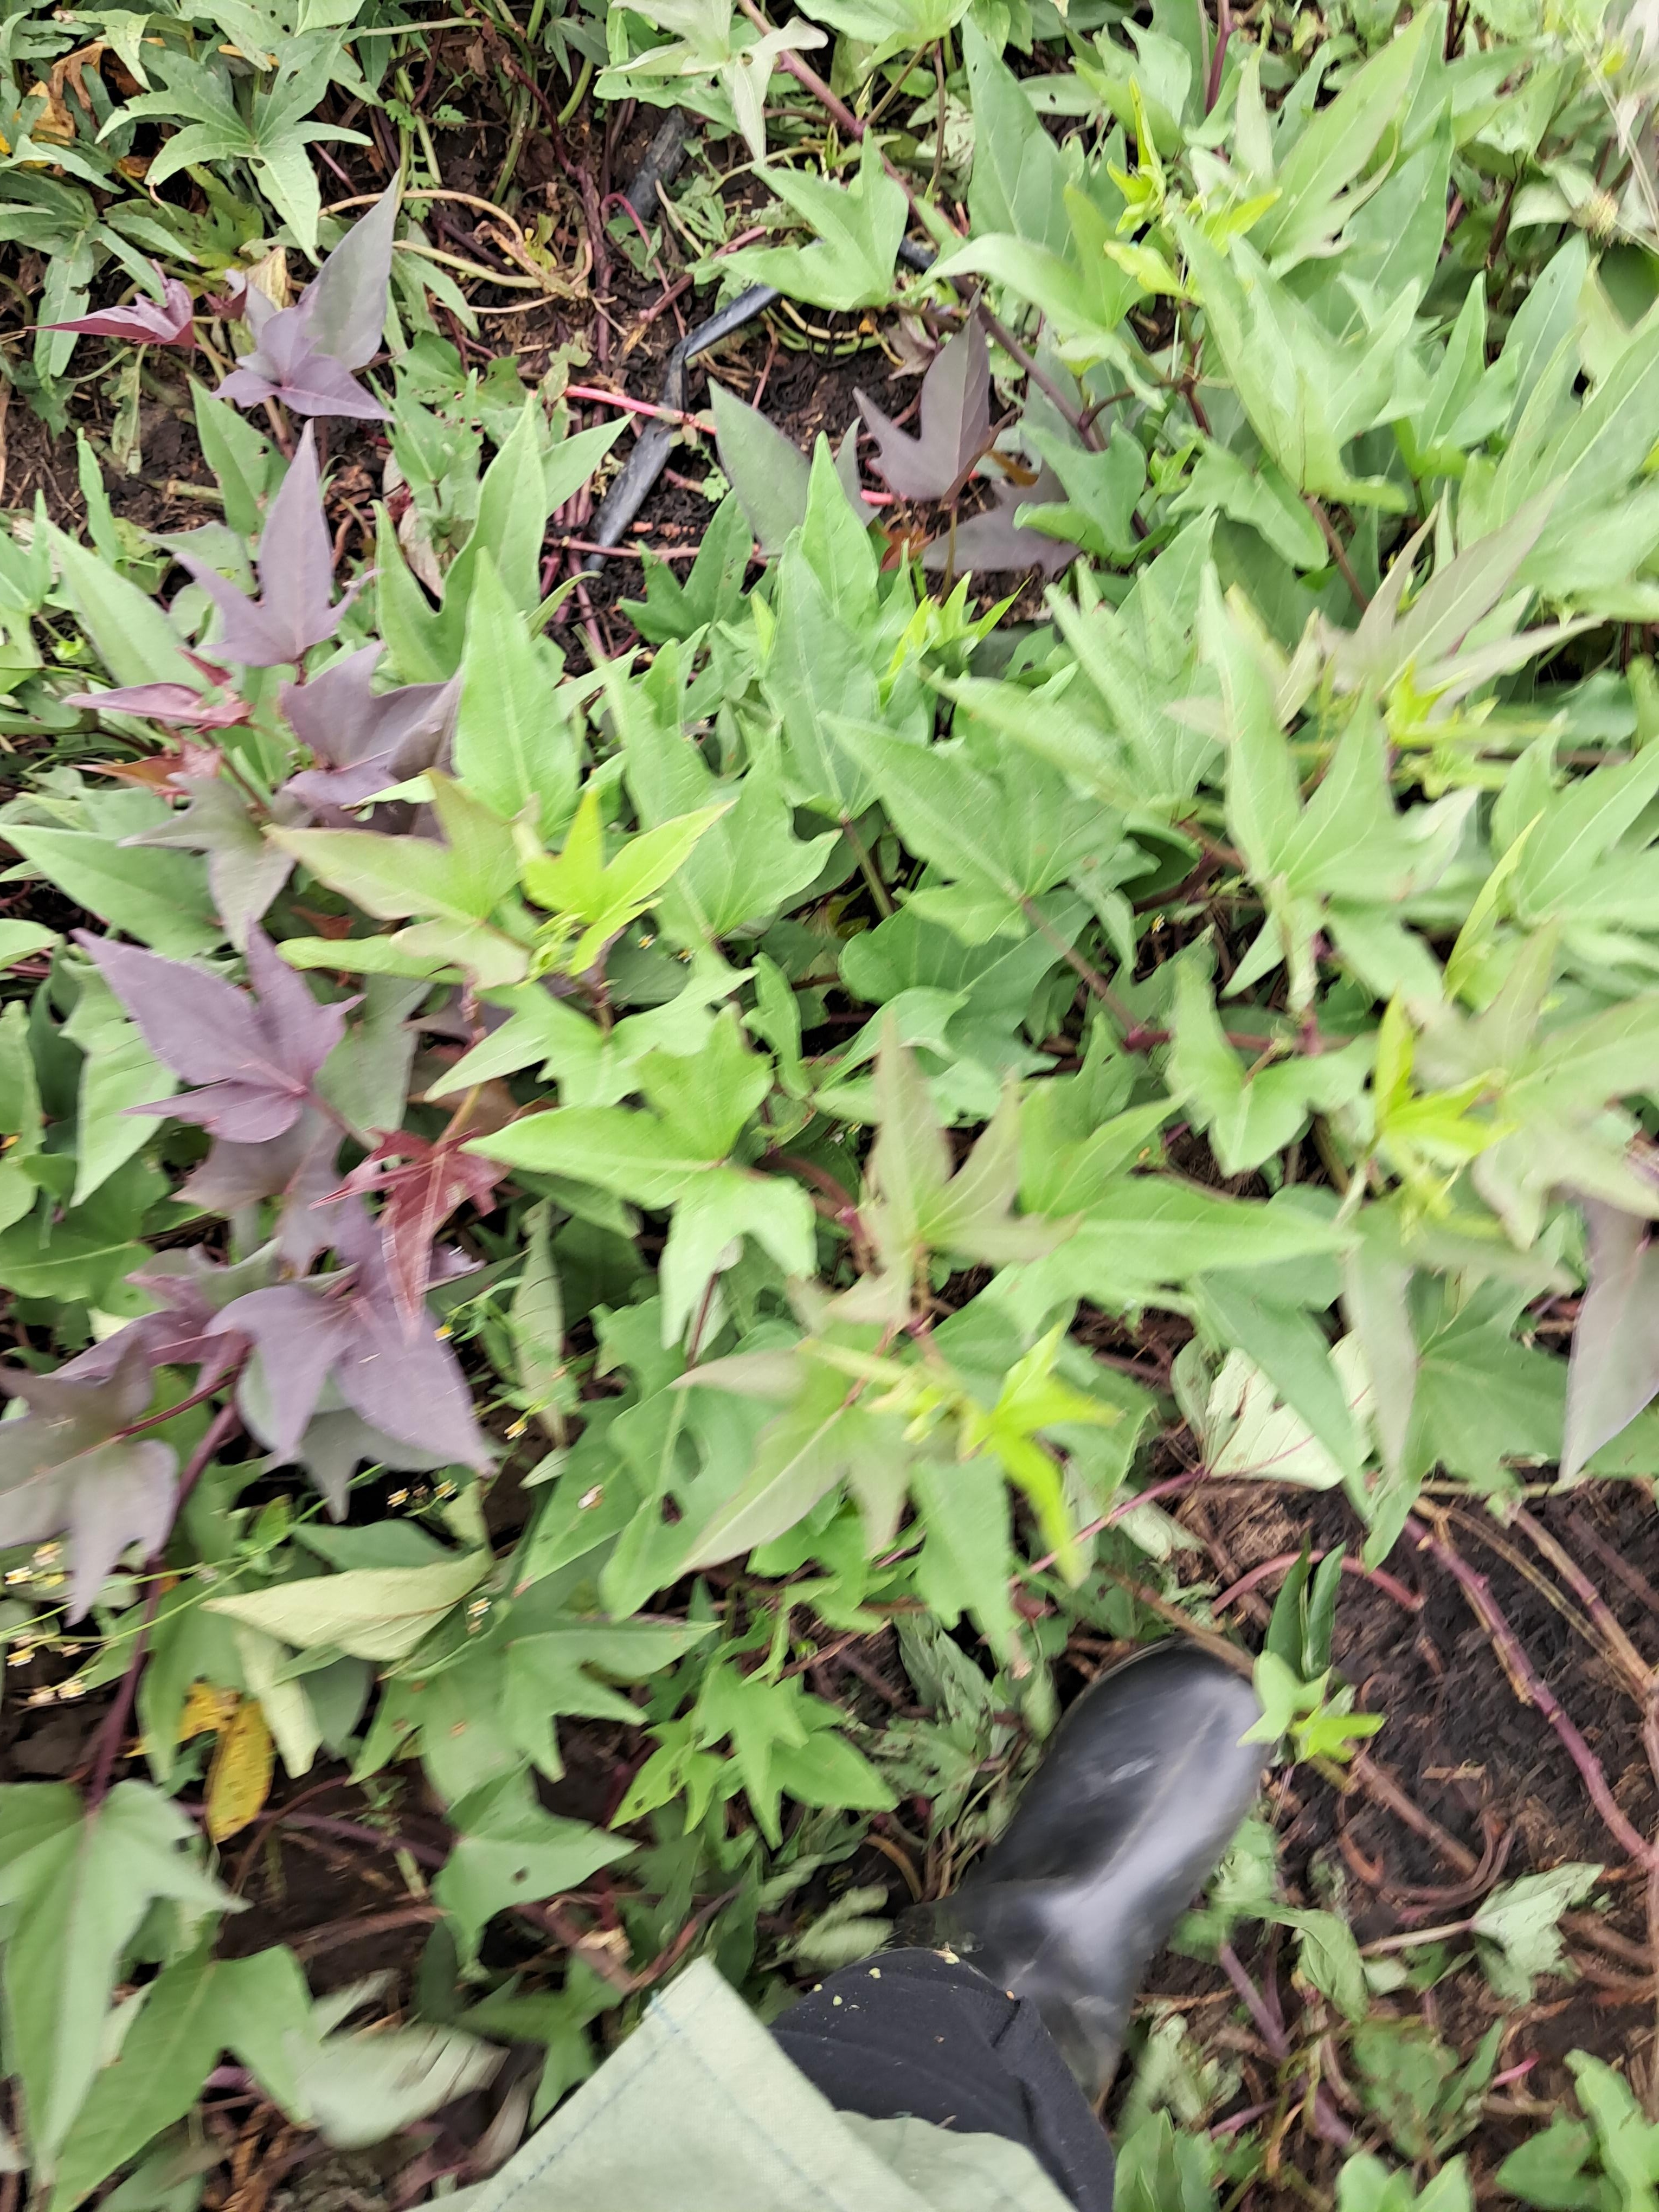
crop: sweet potato
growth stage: vegetative
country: Tanzania
